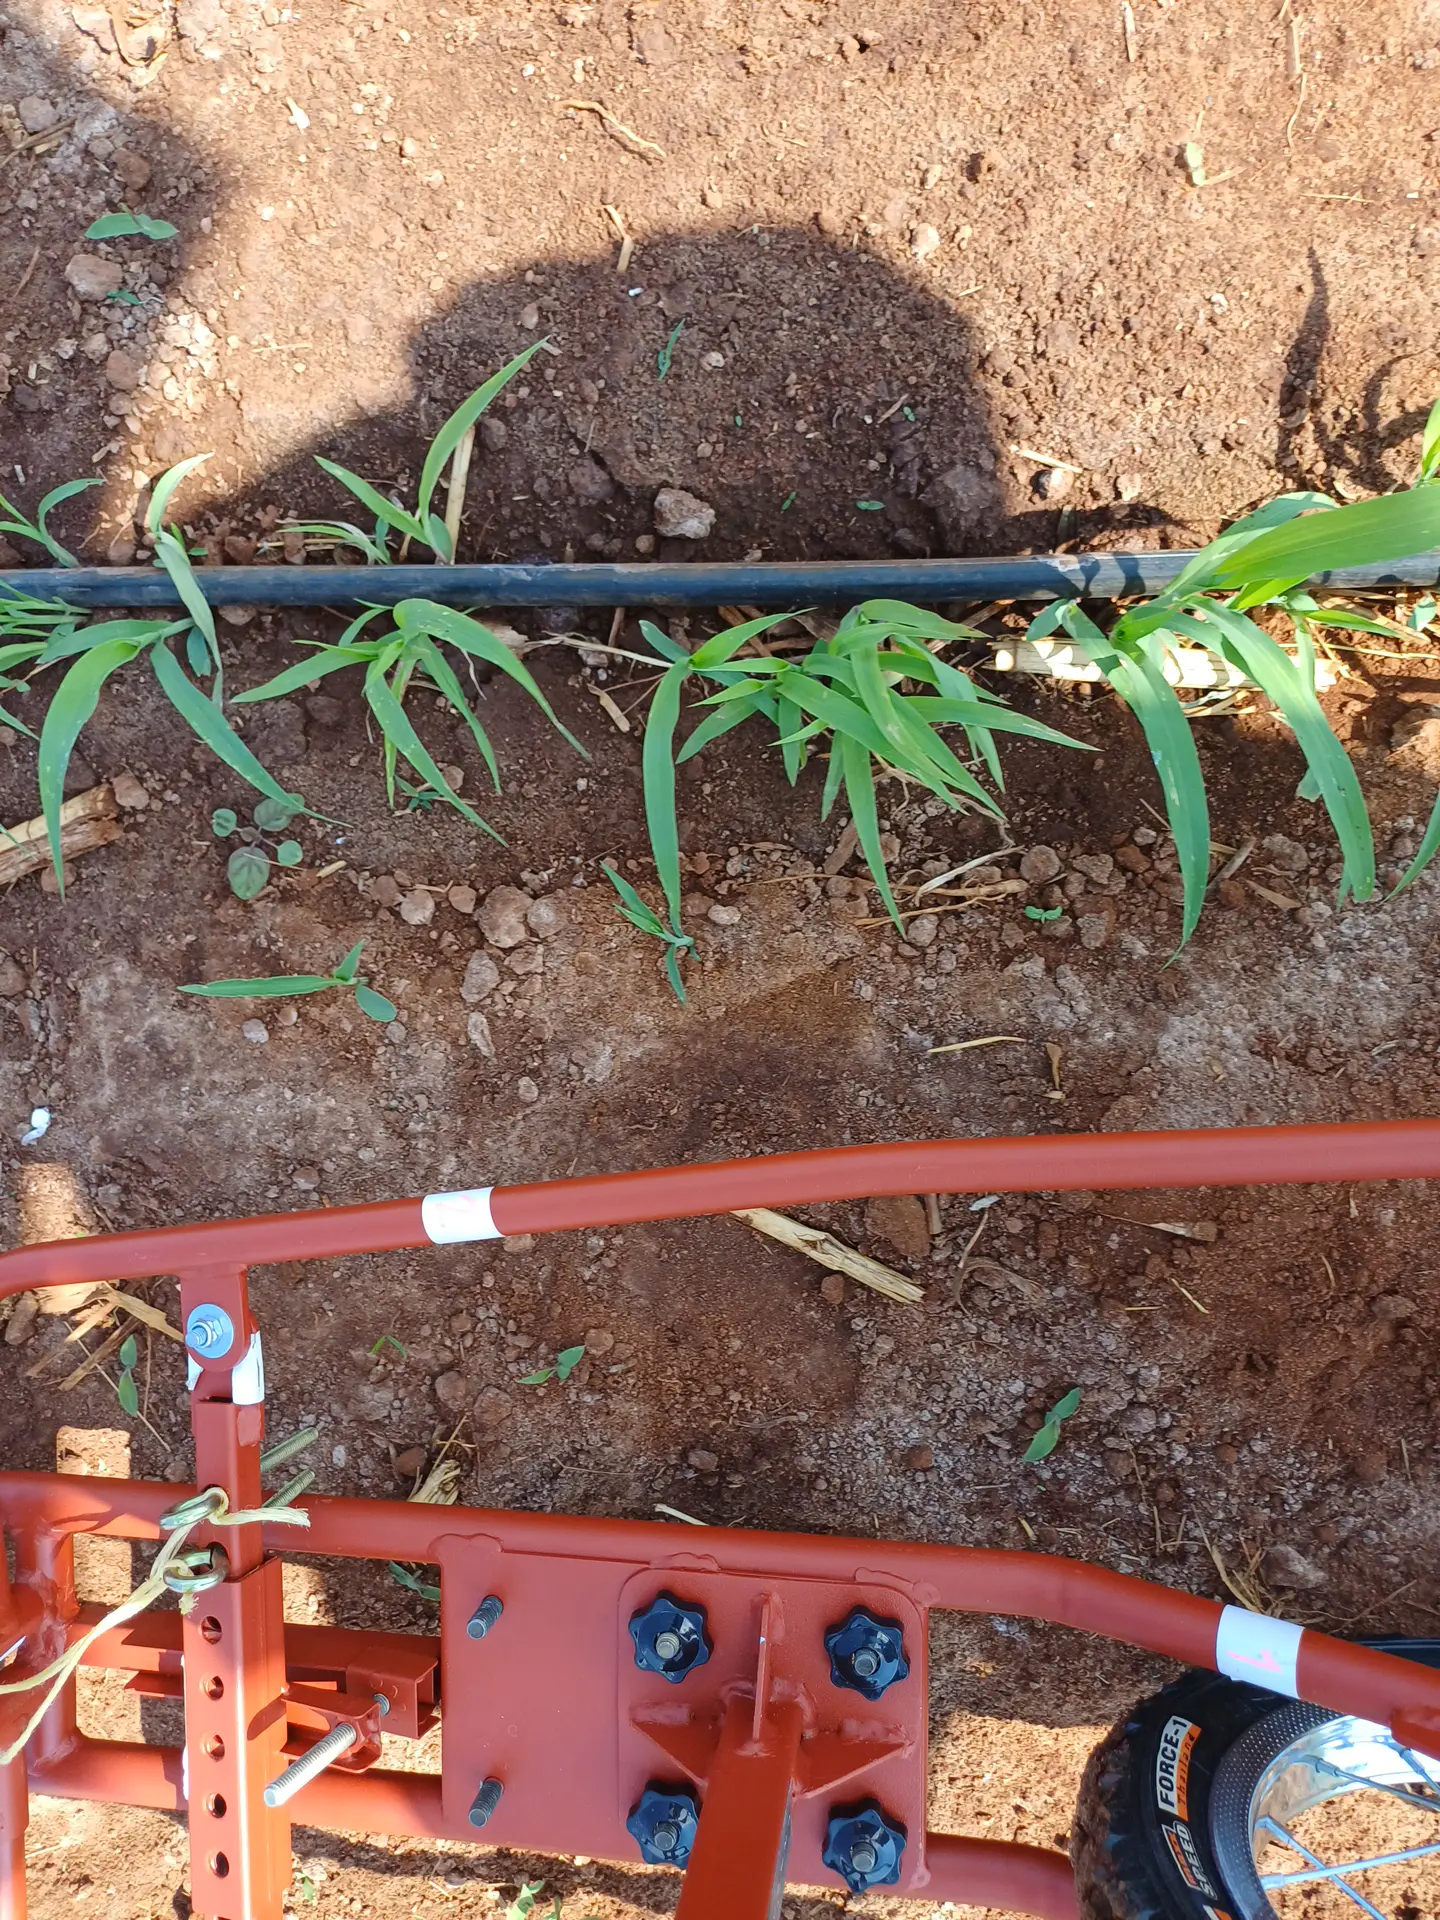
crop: sorghum
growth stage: vegetative
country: Kenya
